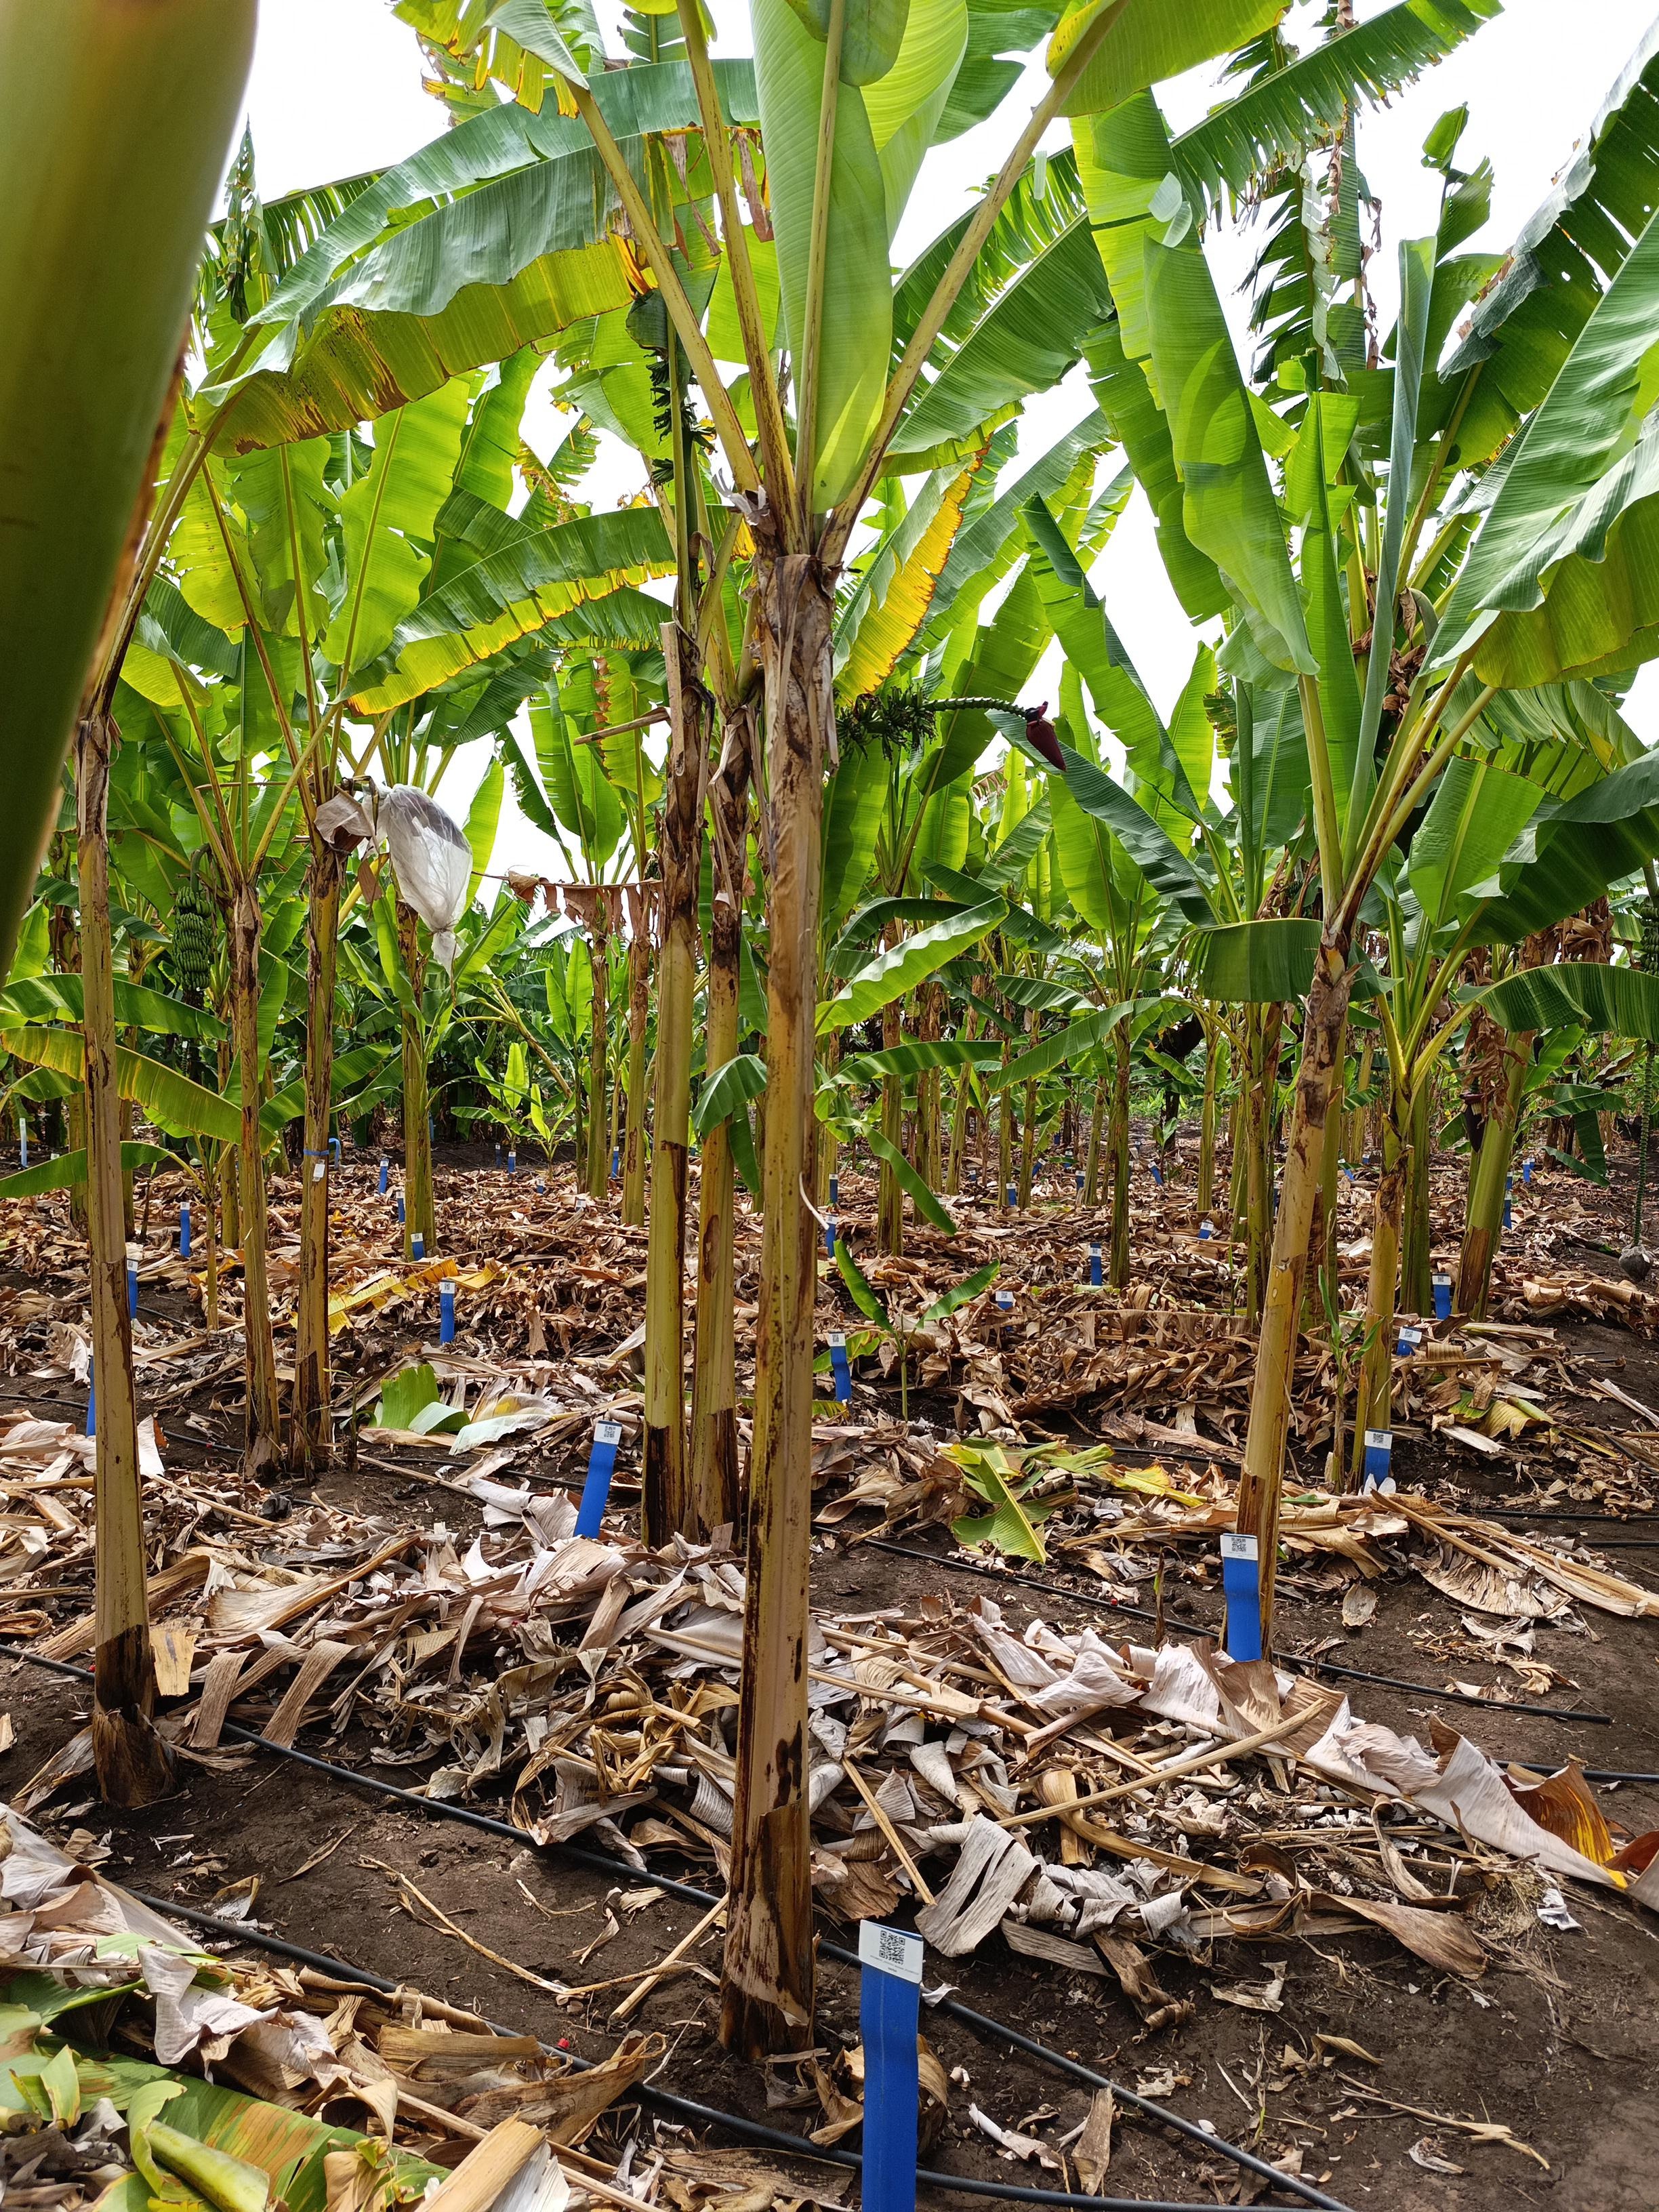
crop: banana
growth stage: vegetative
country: Tanzania
